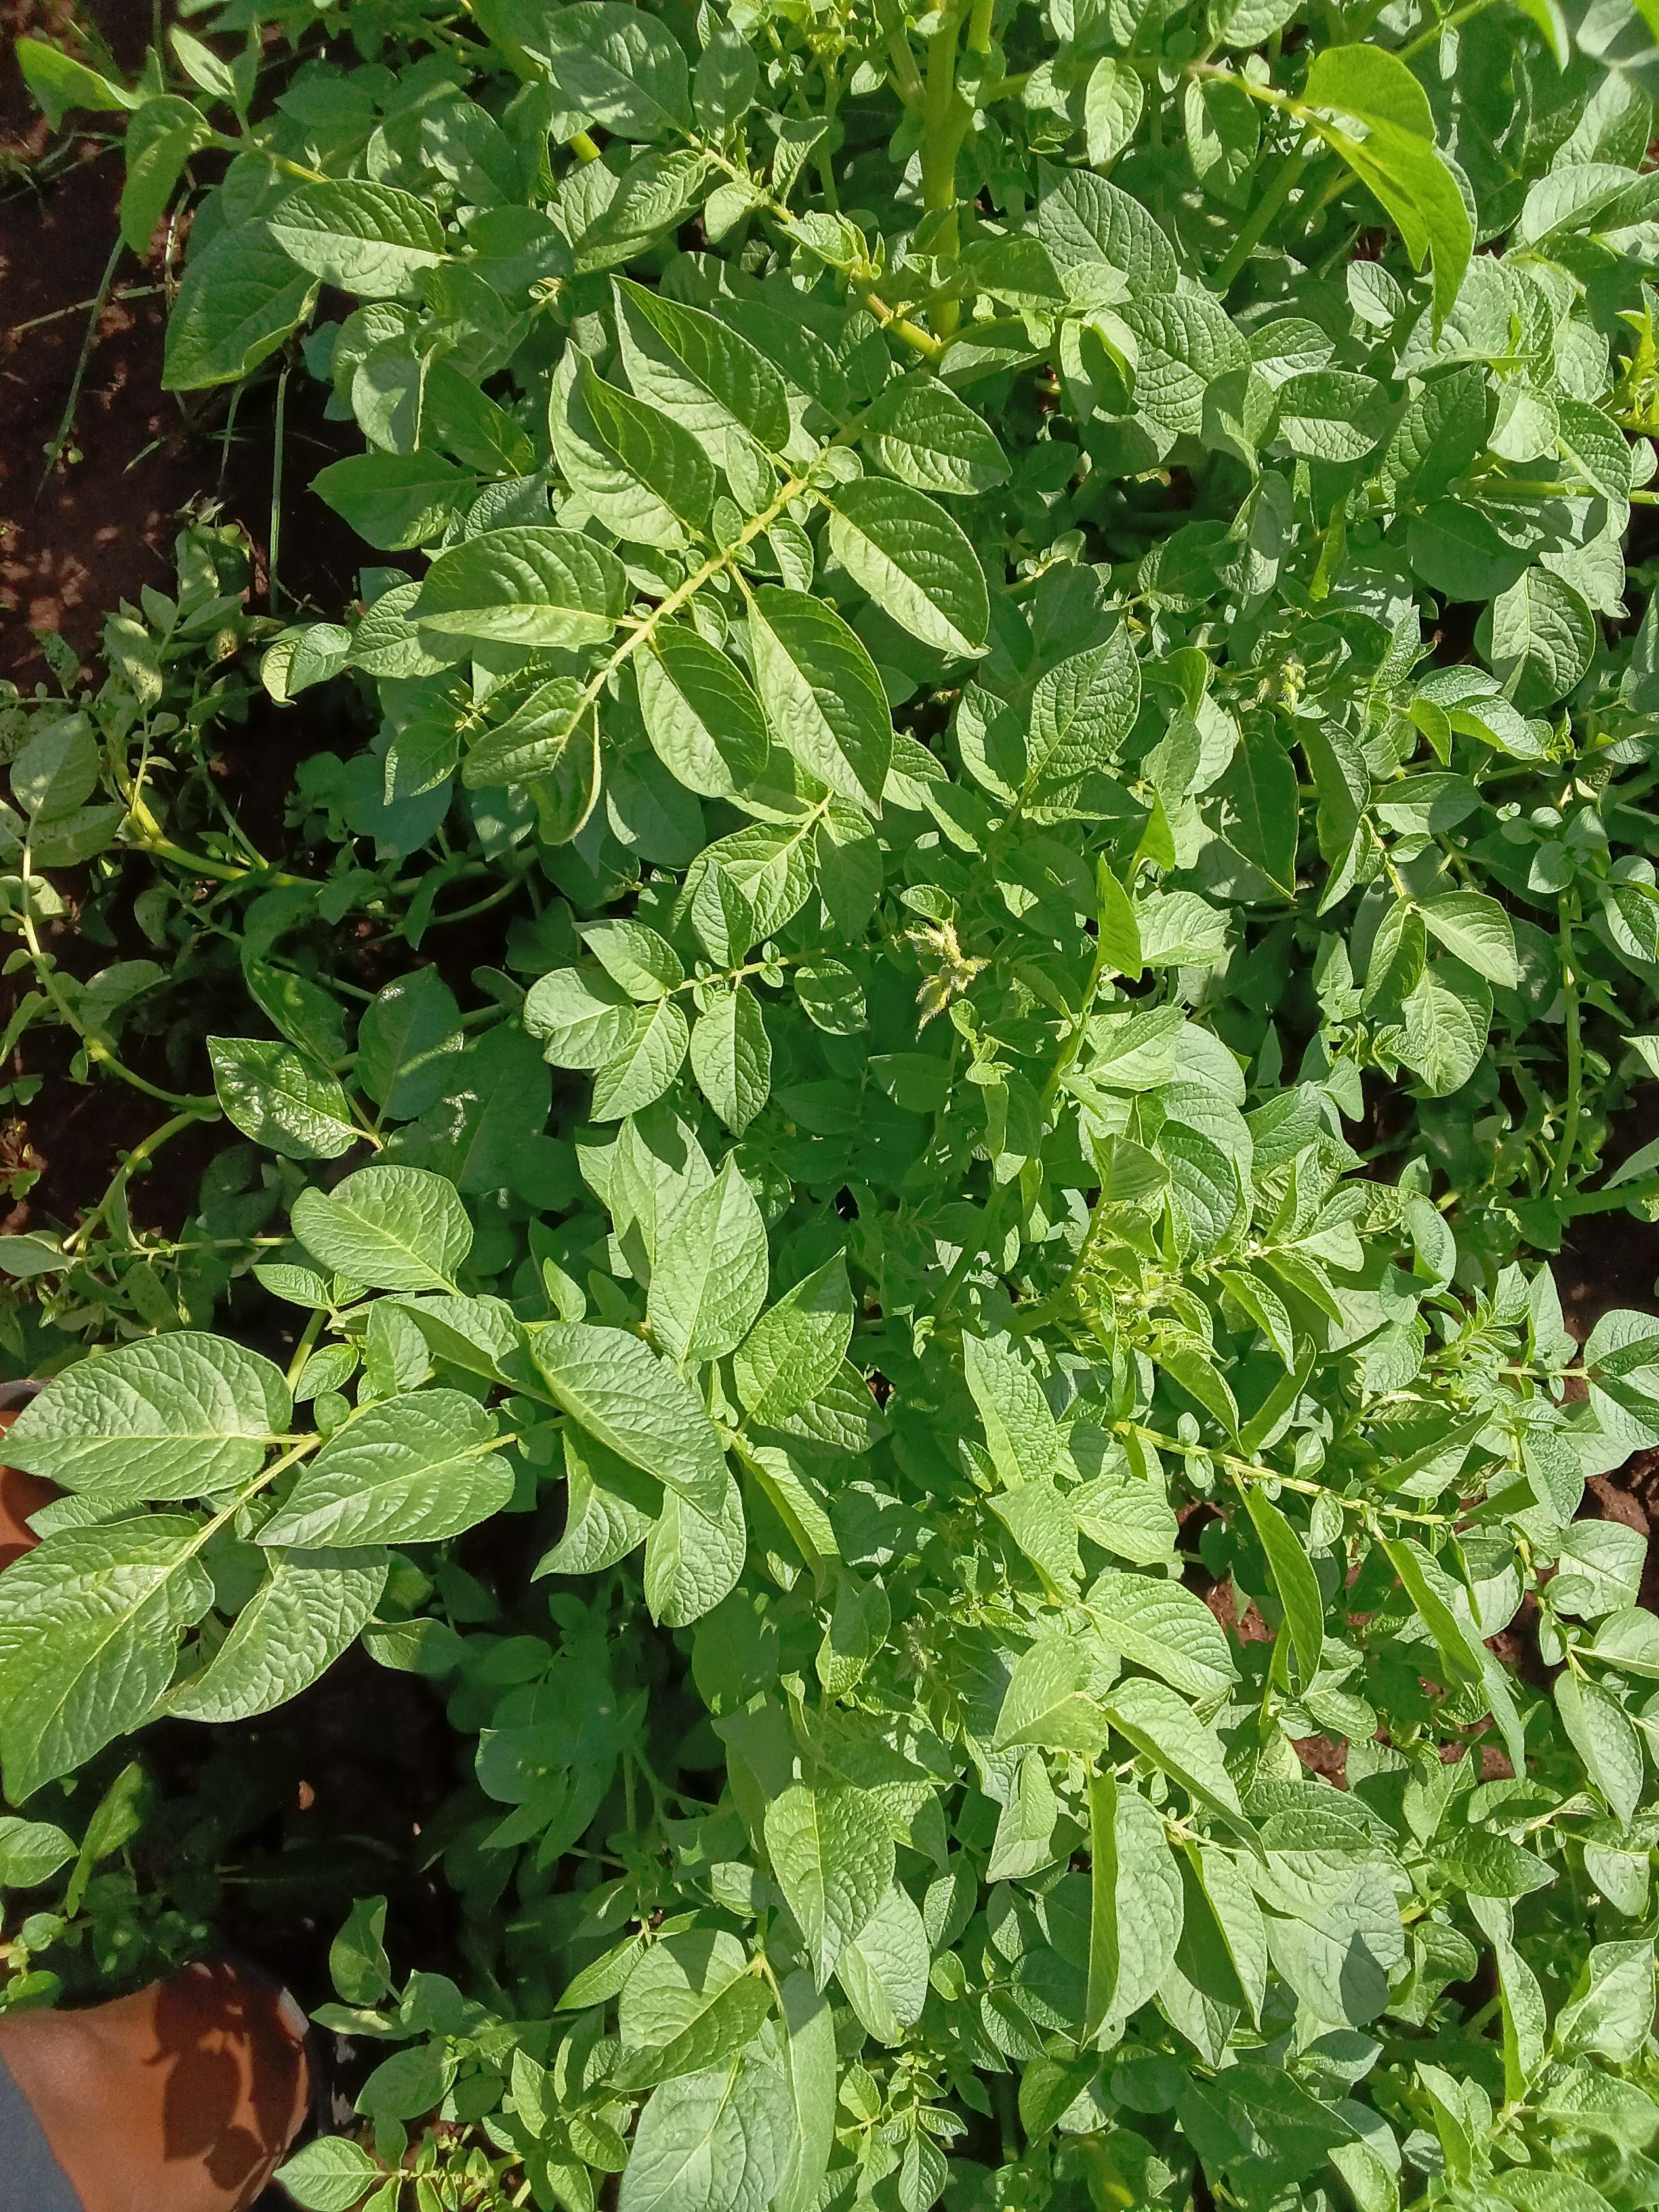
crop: potato
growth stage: vegetative
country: Kenya
